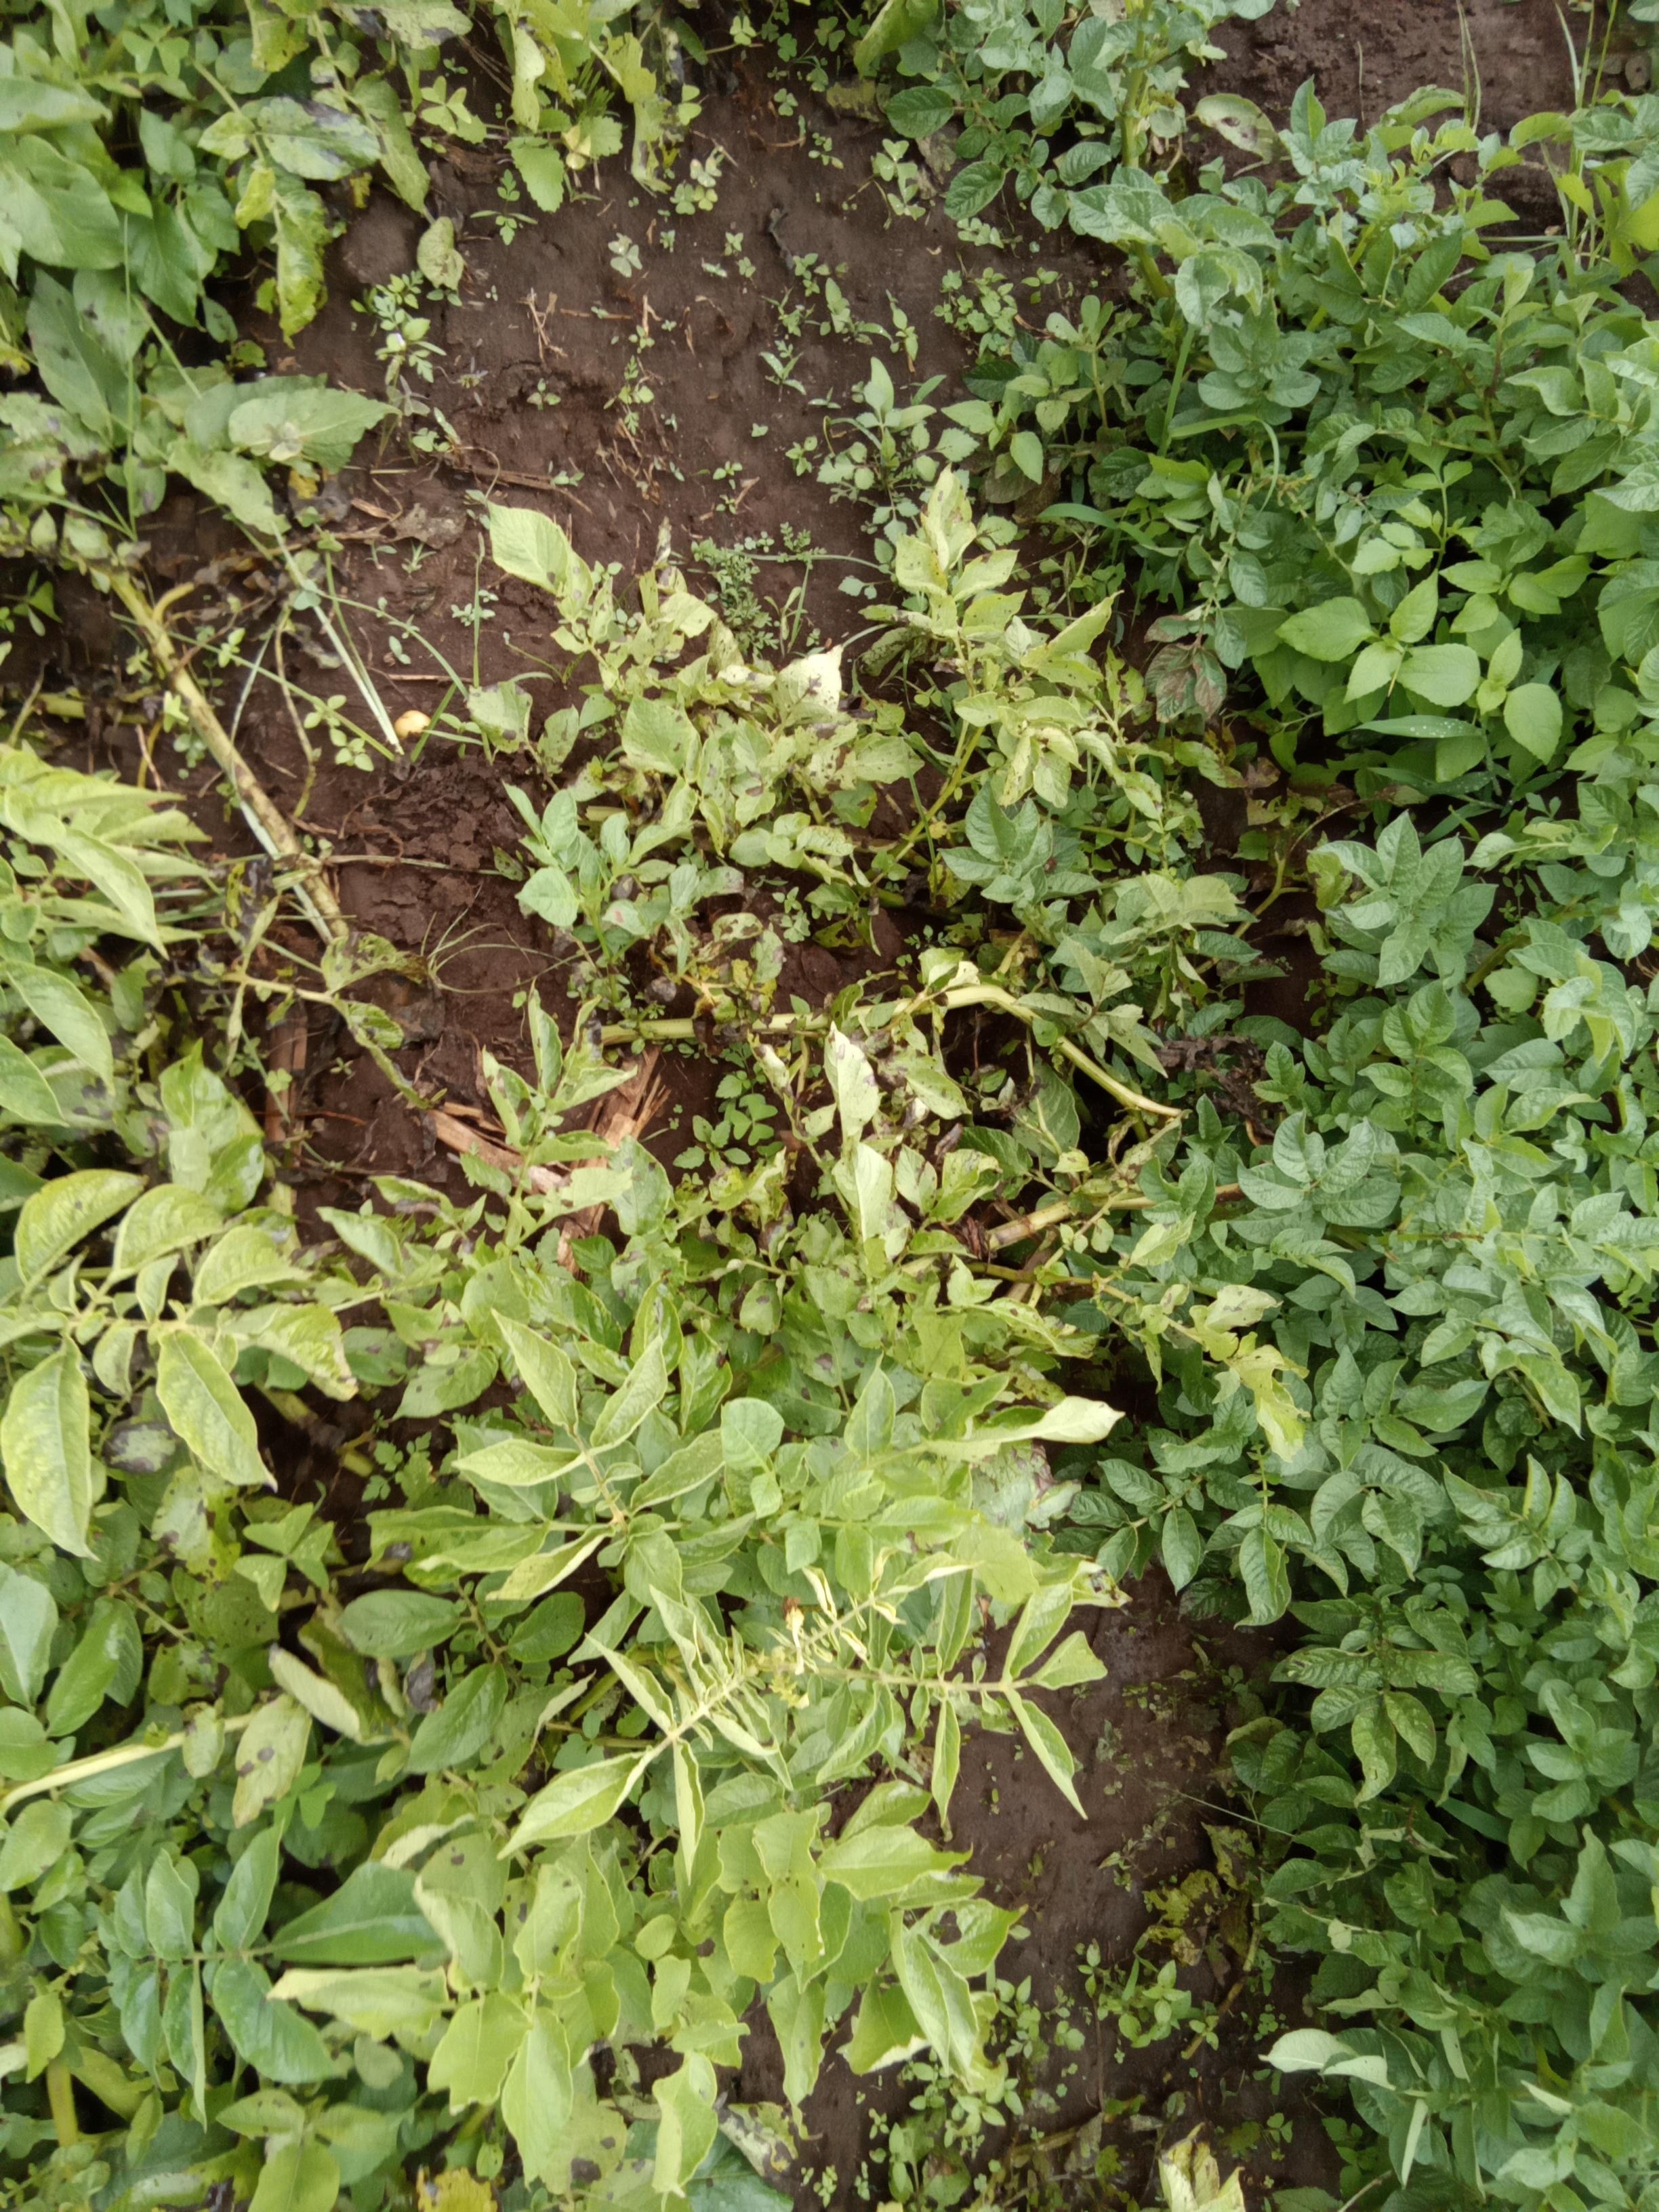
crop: potato
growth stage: vegetative
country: Kenya
